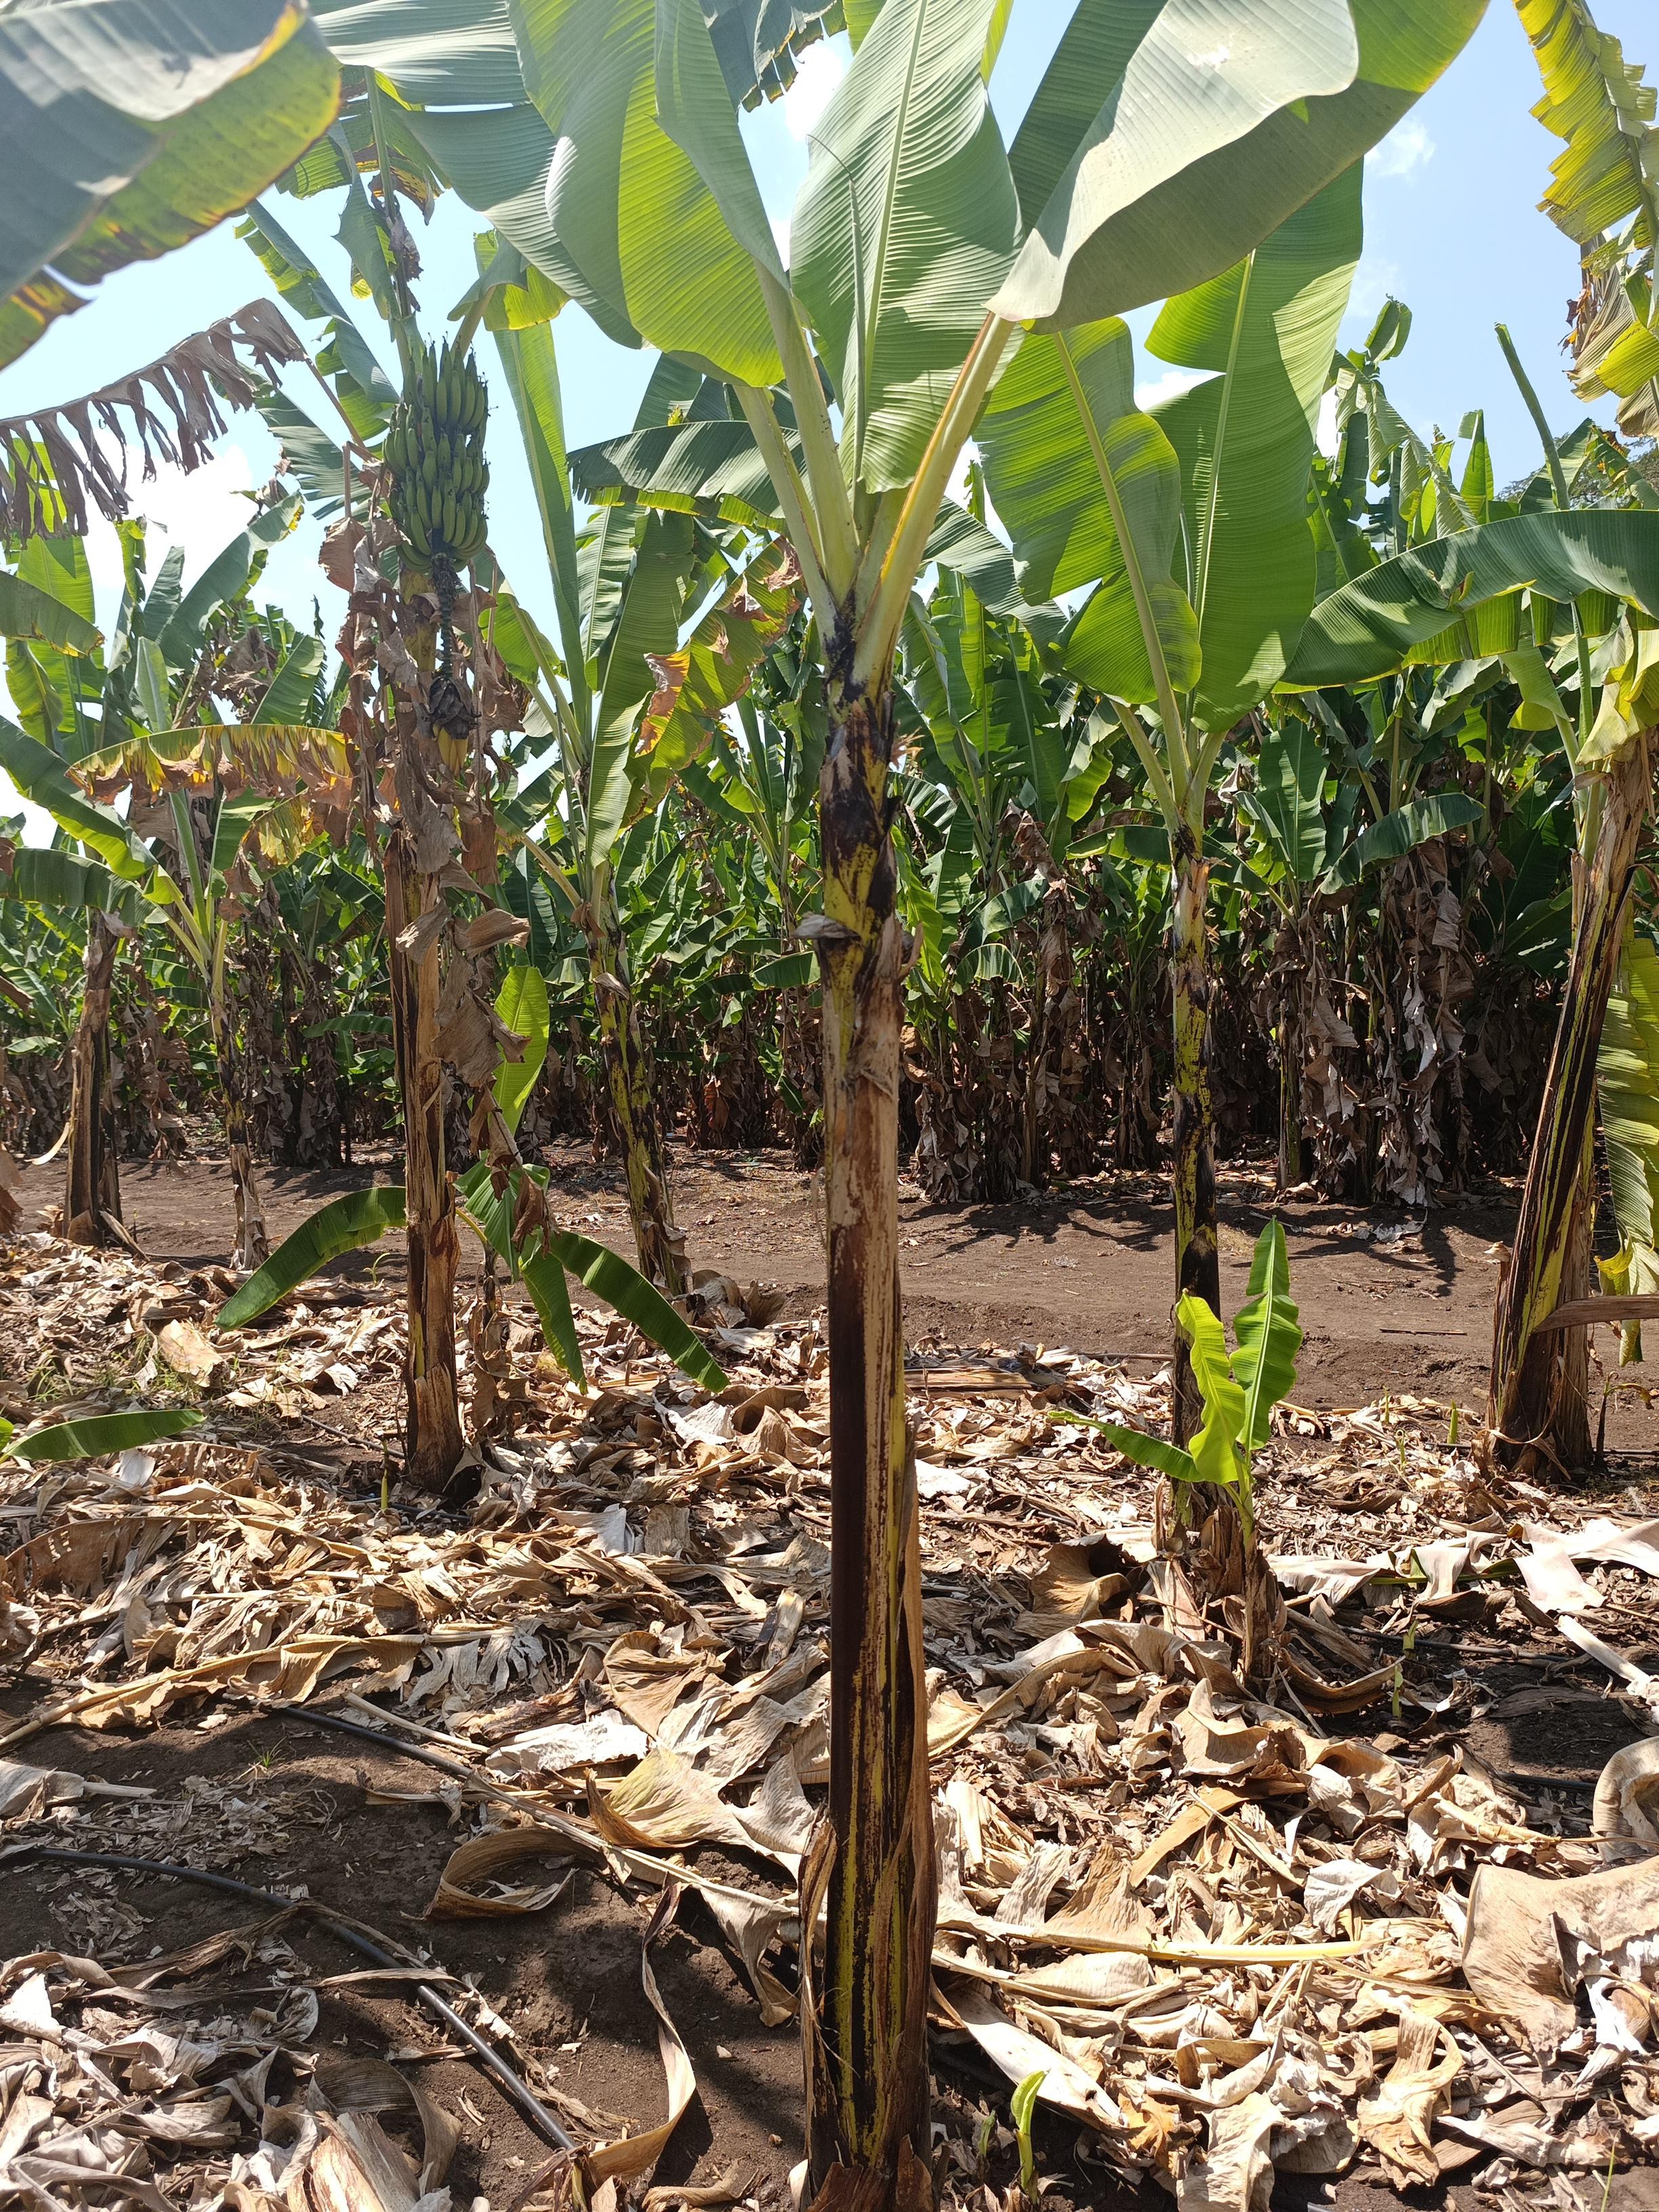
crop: banana
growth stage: vegetative
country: Tanzania
